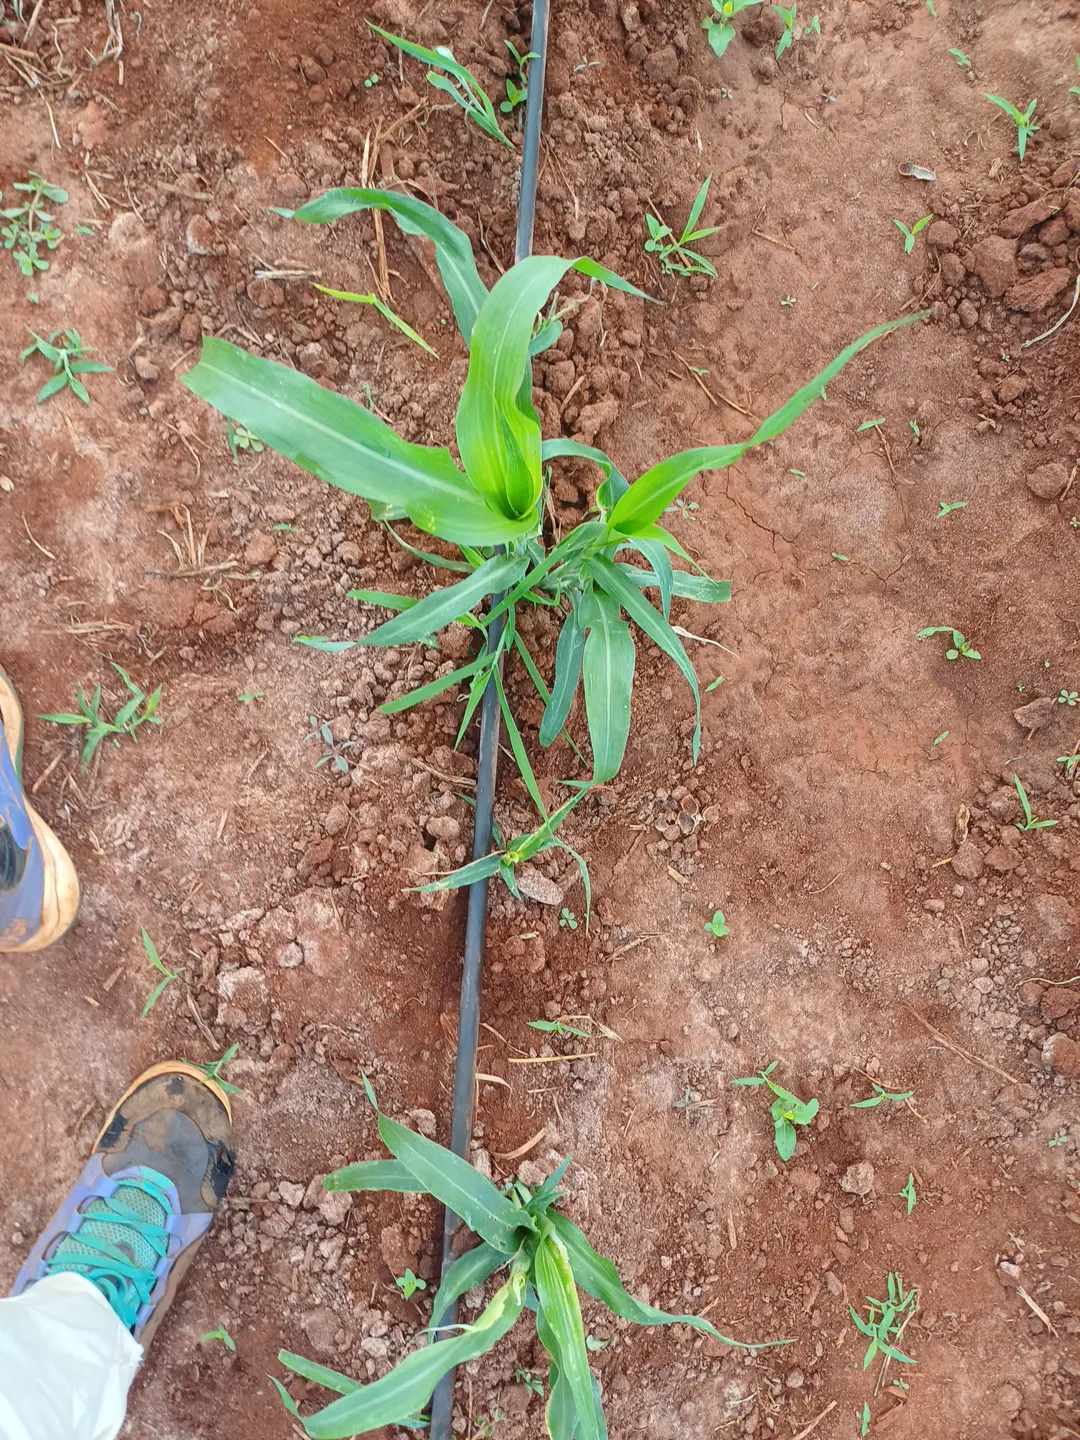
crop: sorghum
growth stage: elongation stem
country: Kenya
